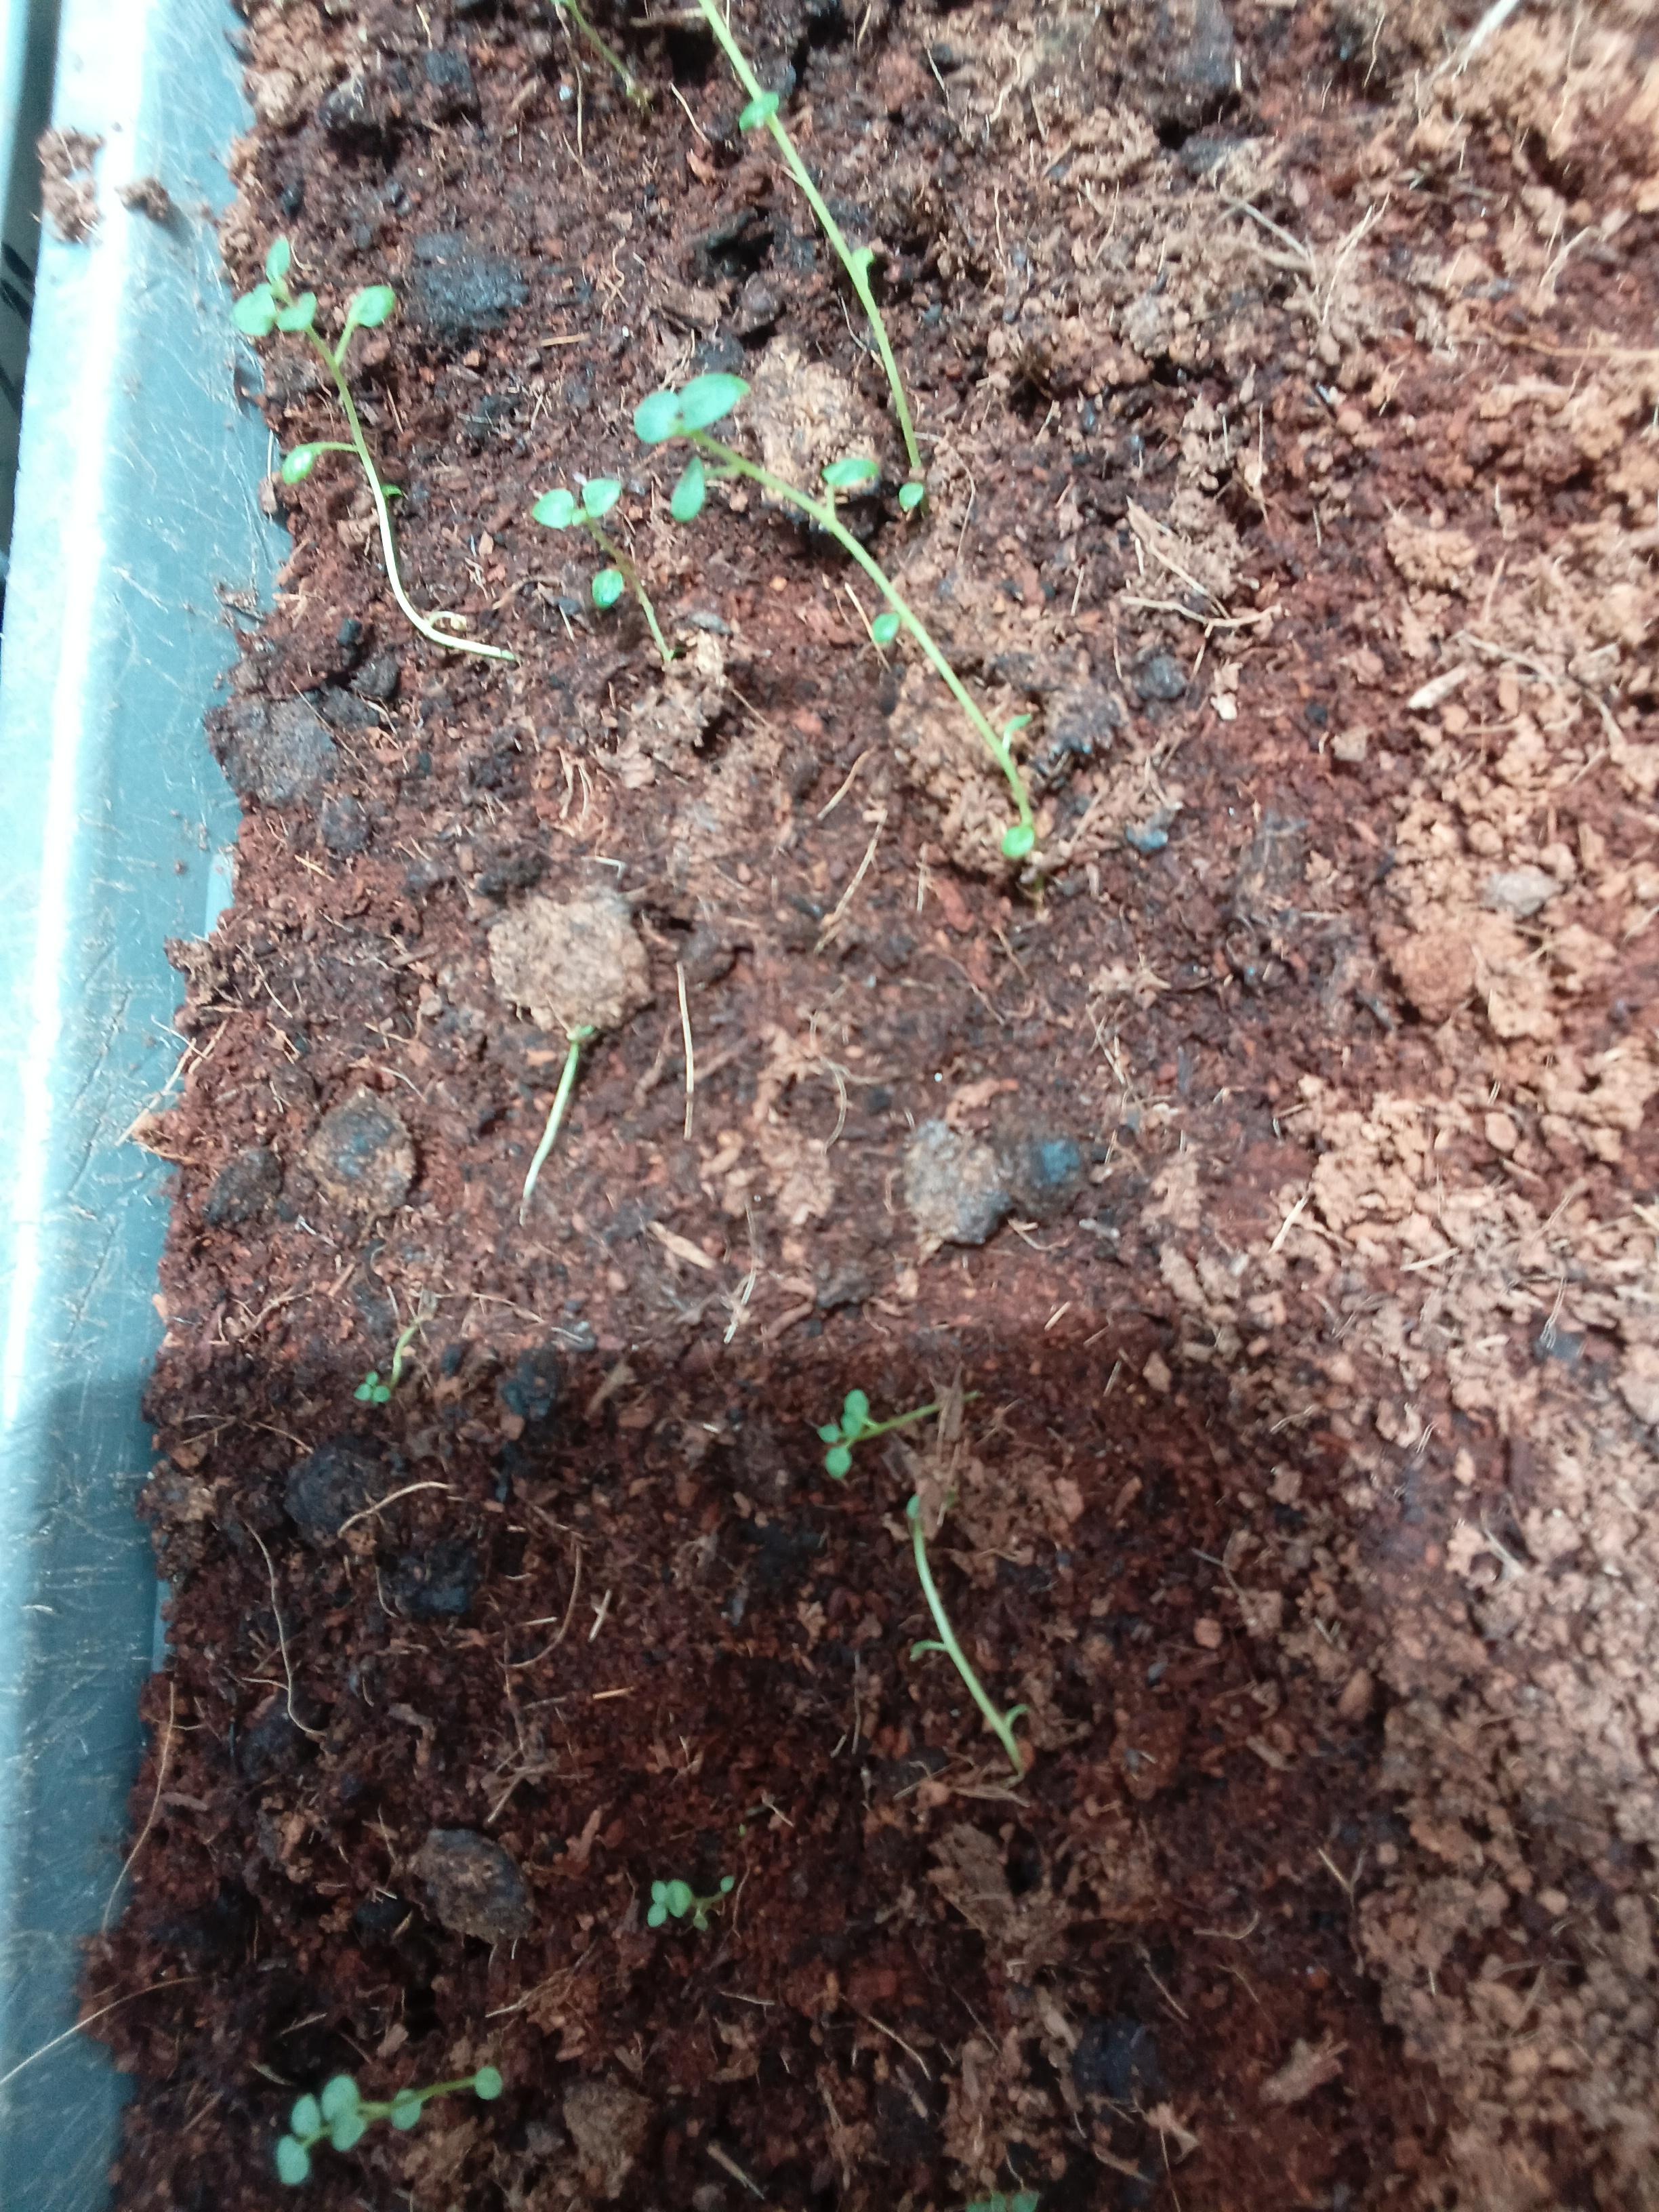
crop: potato
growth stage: emergence
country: Kenya
